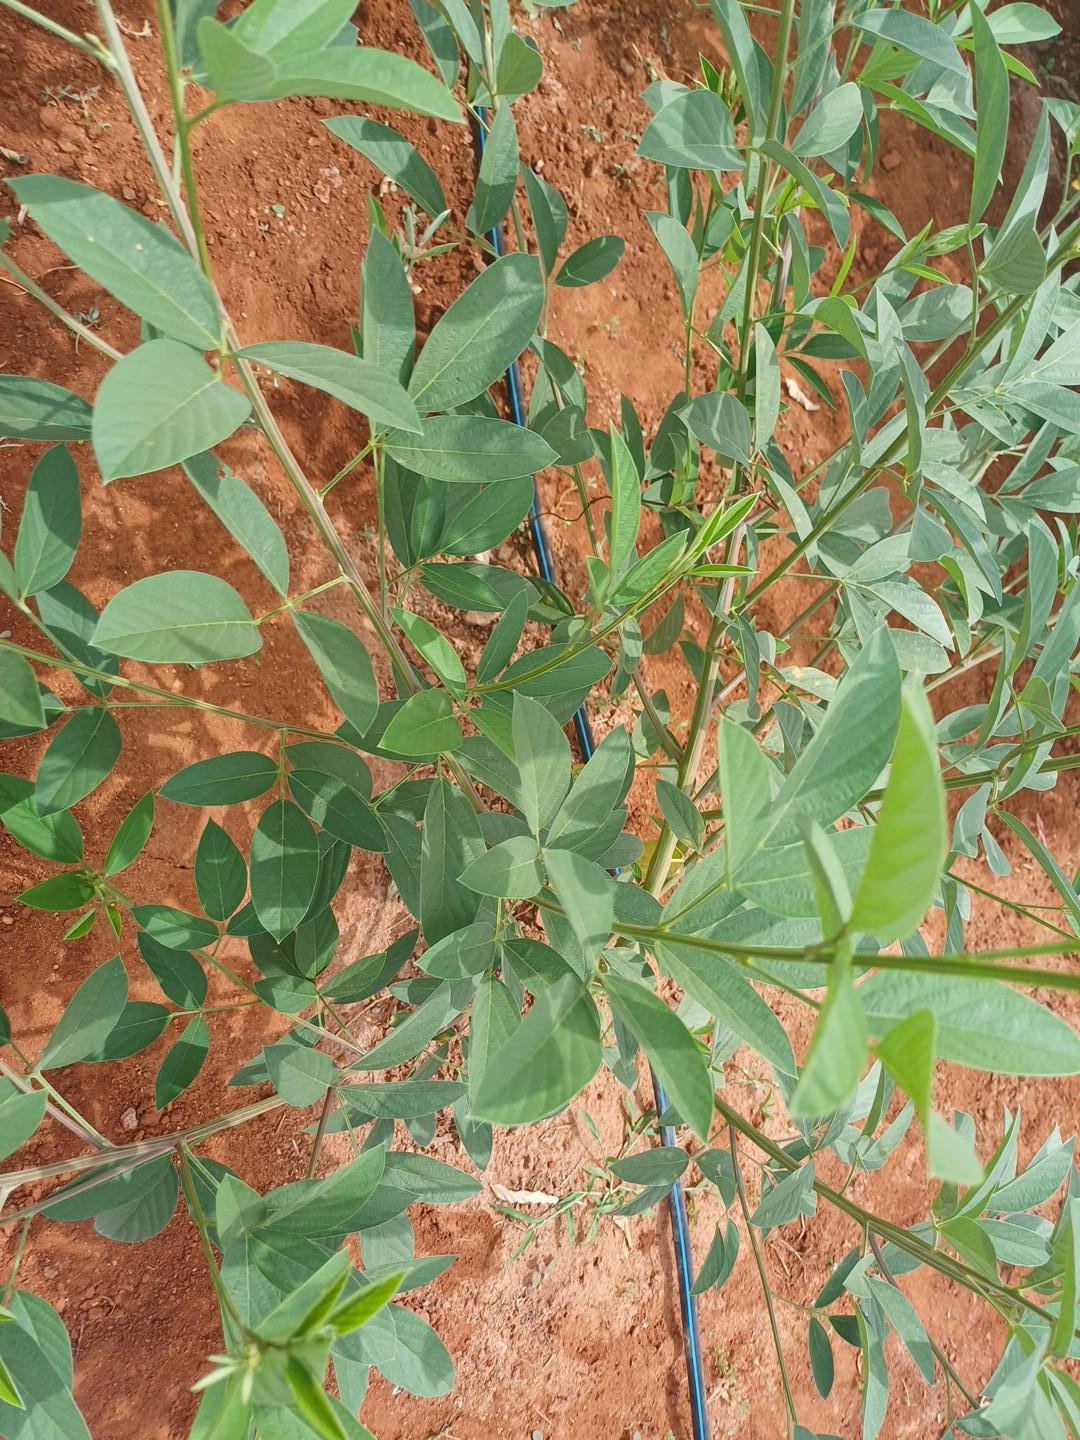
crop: pigeonpea
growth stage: development pod
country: Kenya
